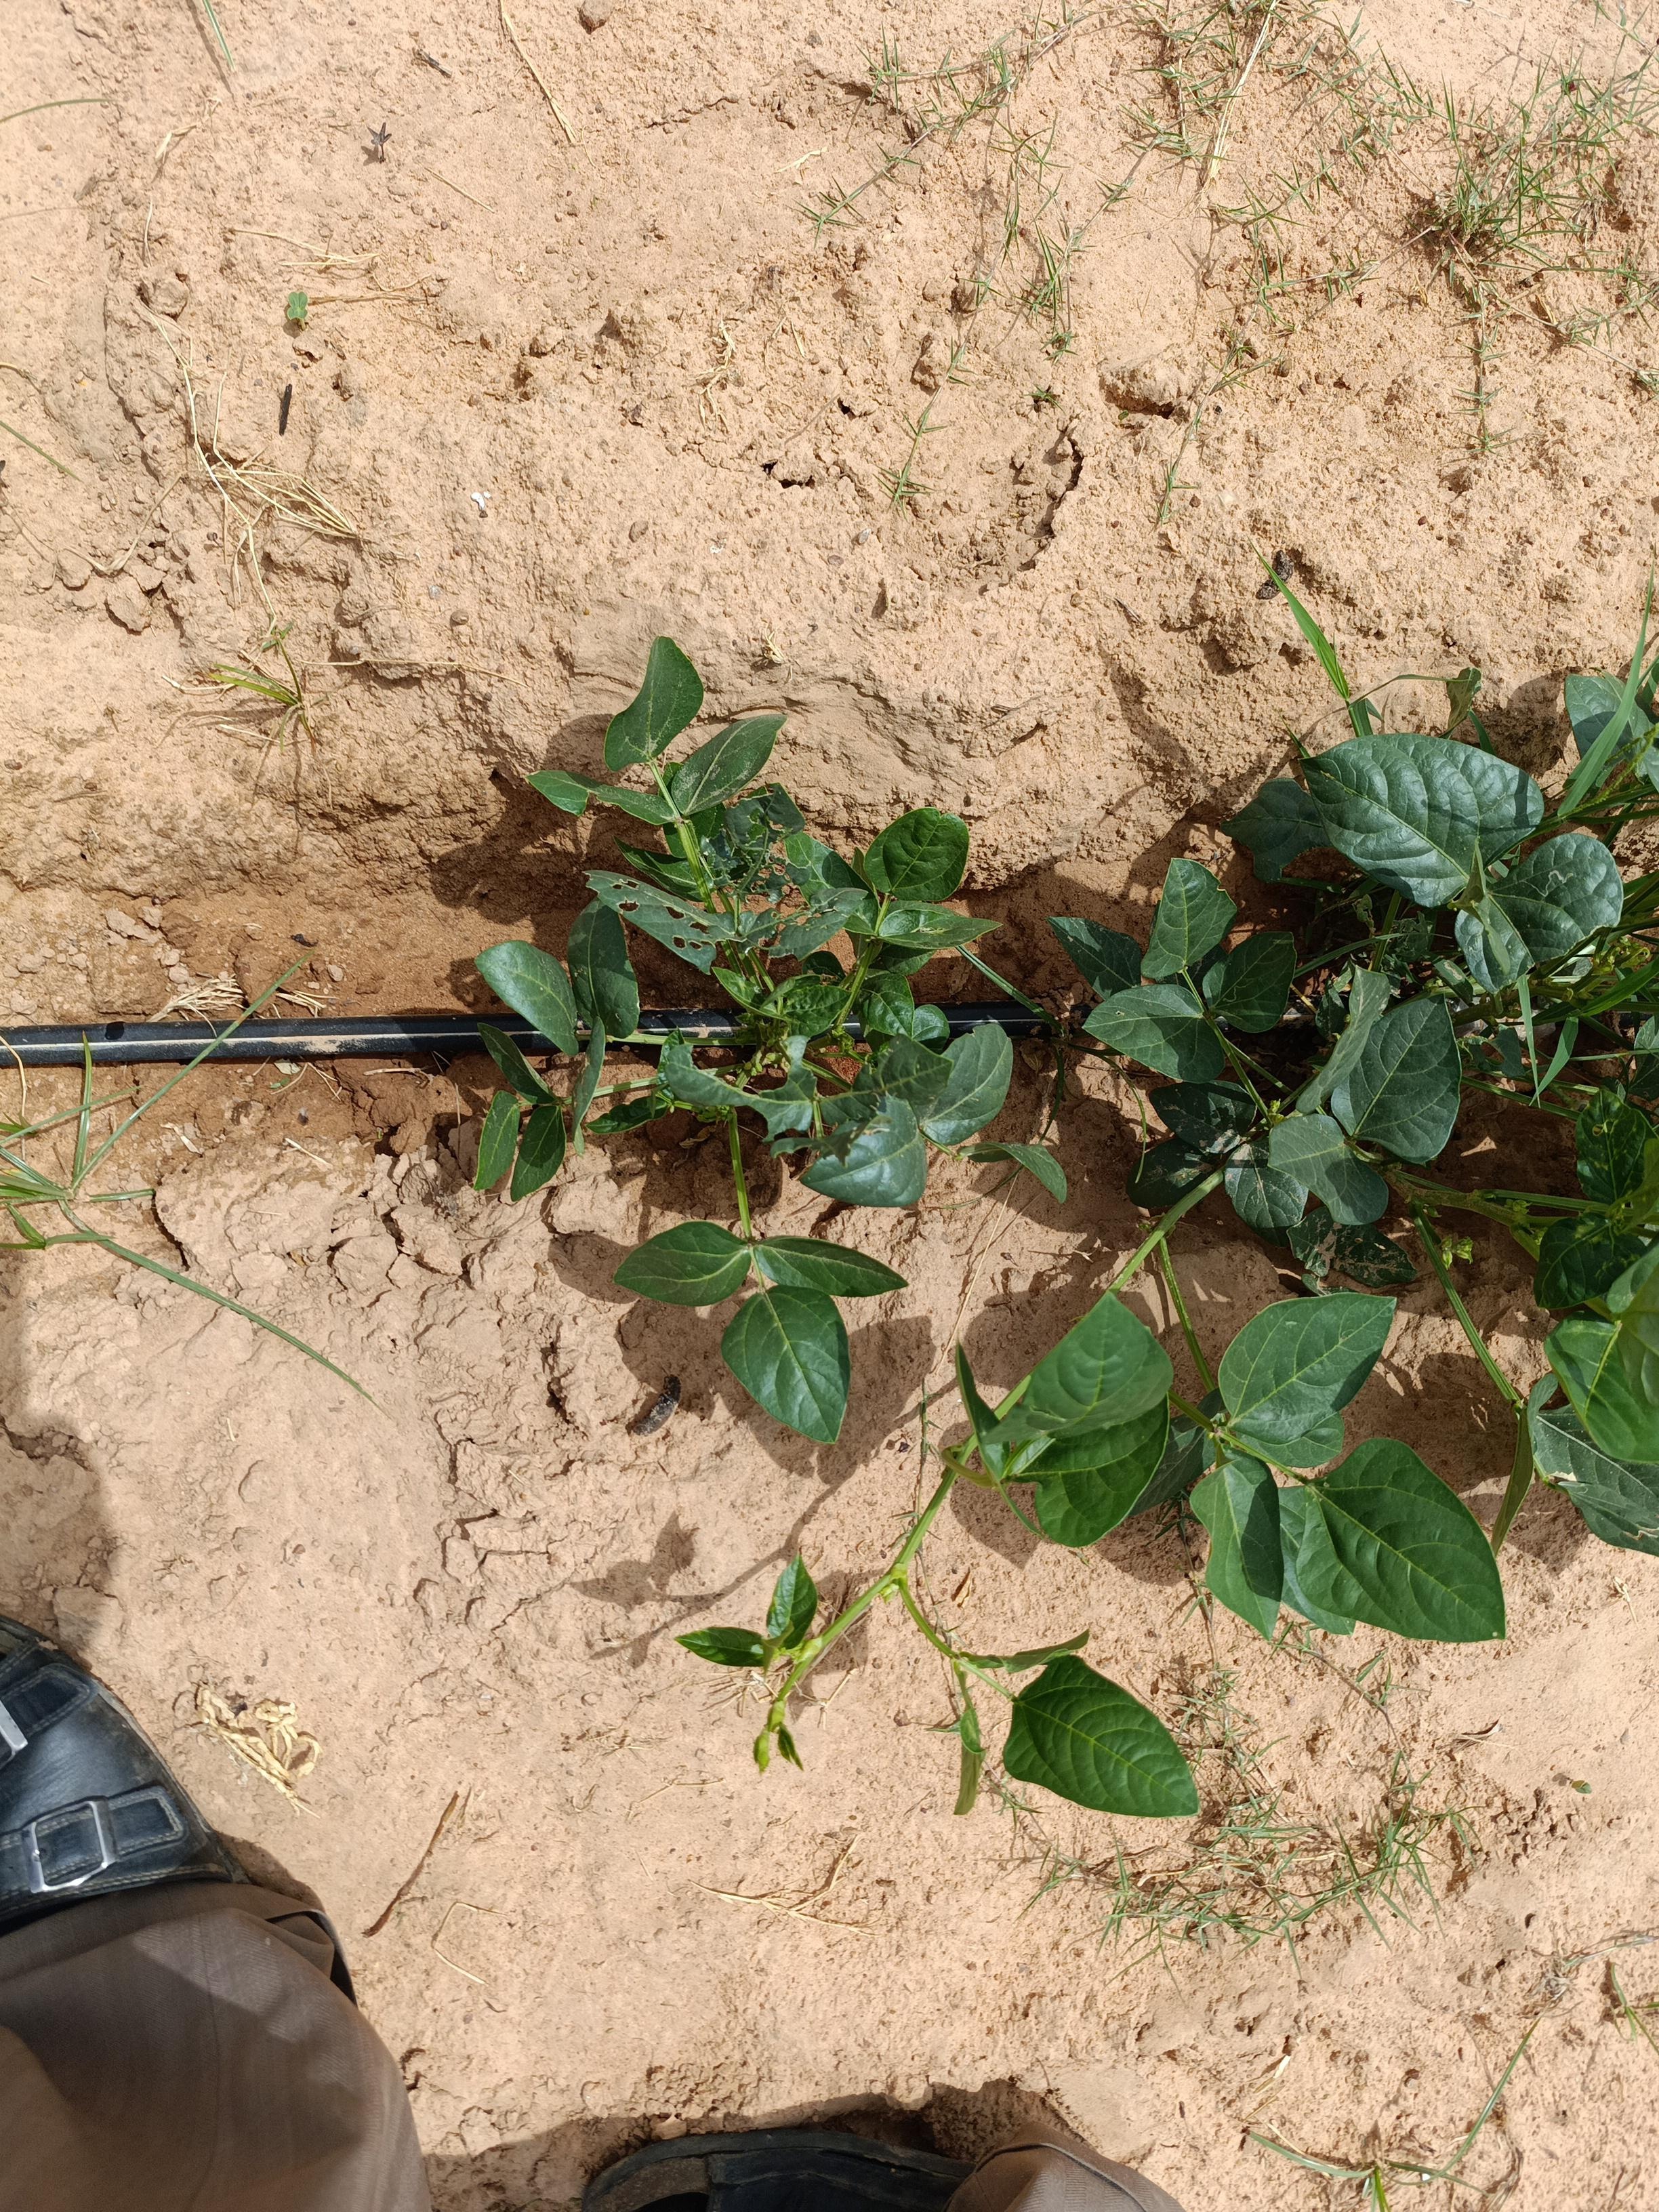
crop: cowpea
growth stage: flowering
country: Nigeria
